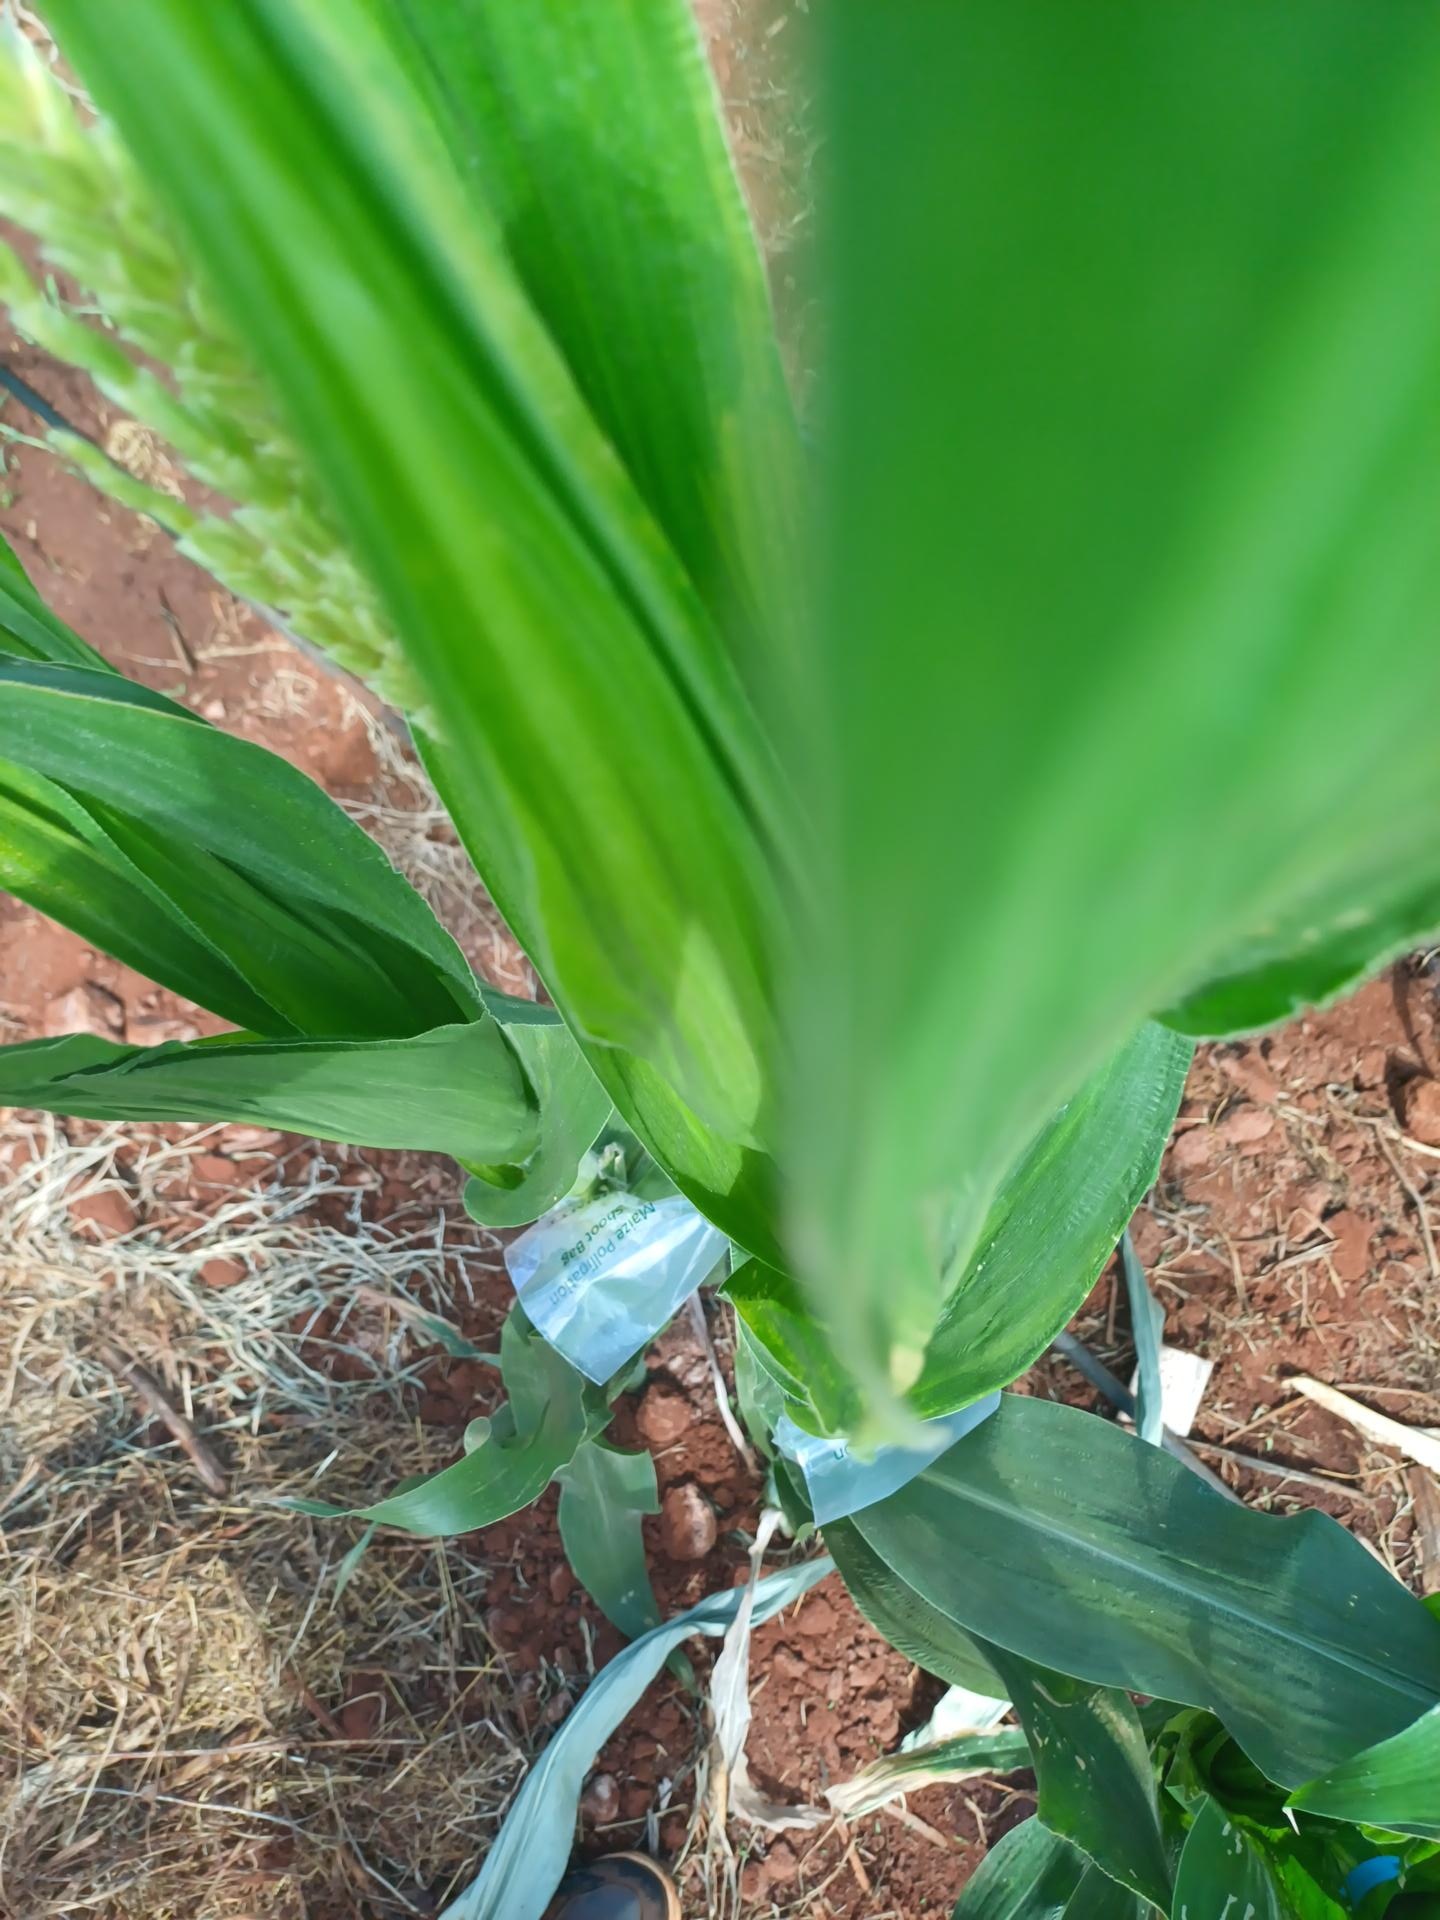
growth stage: vegetative
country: Kenya
